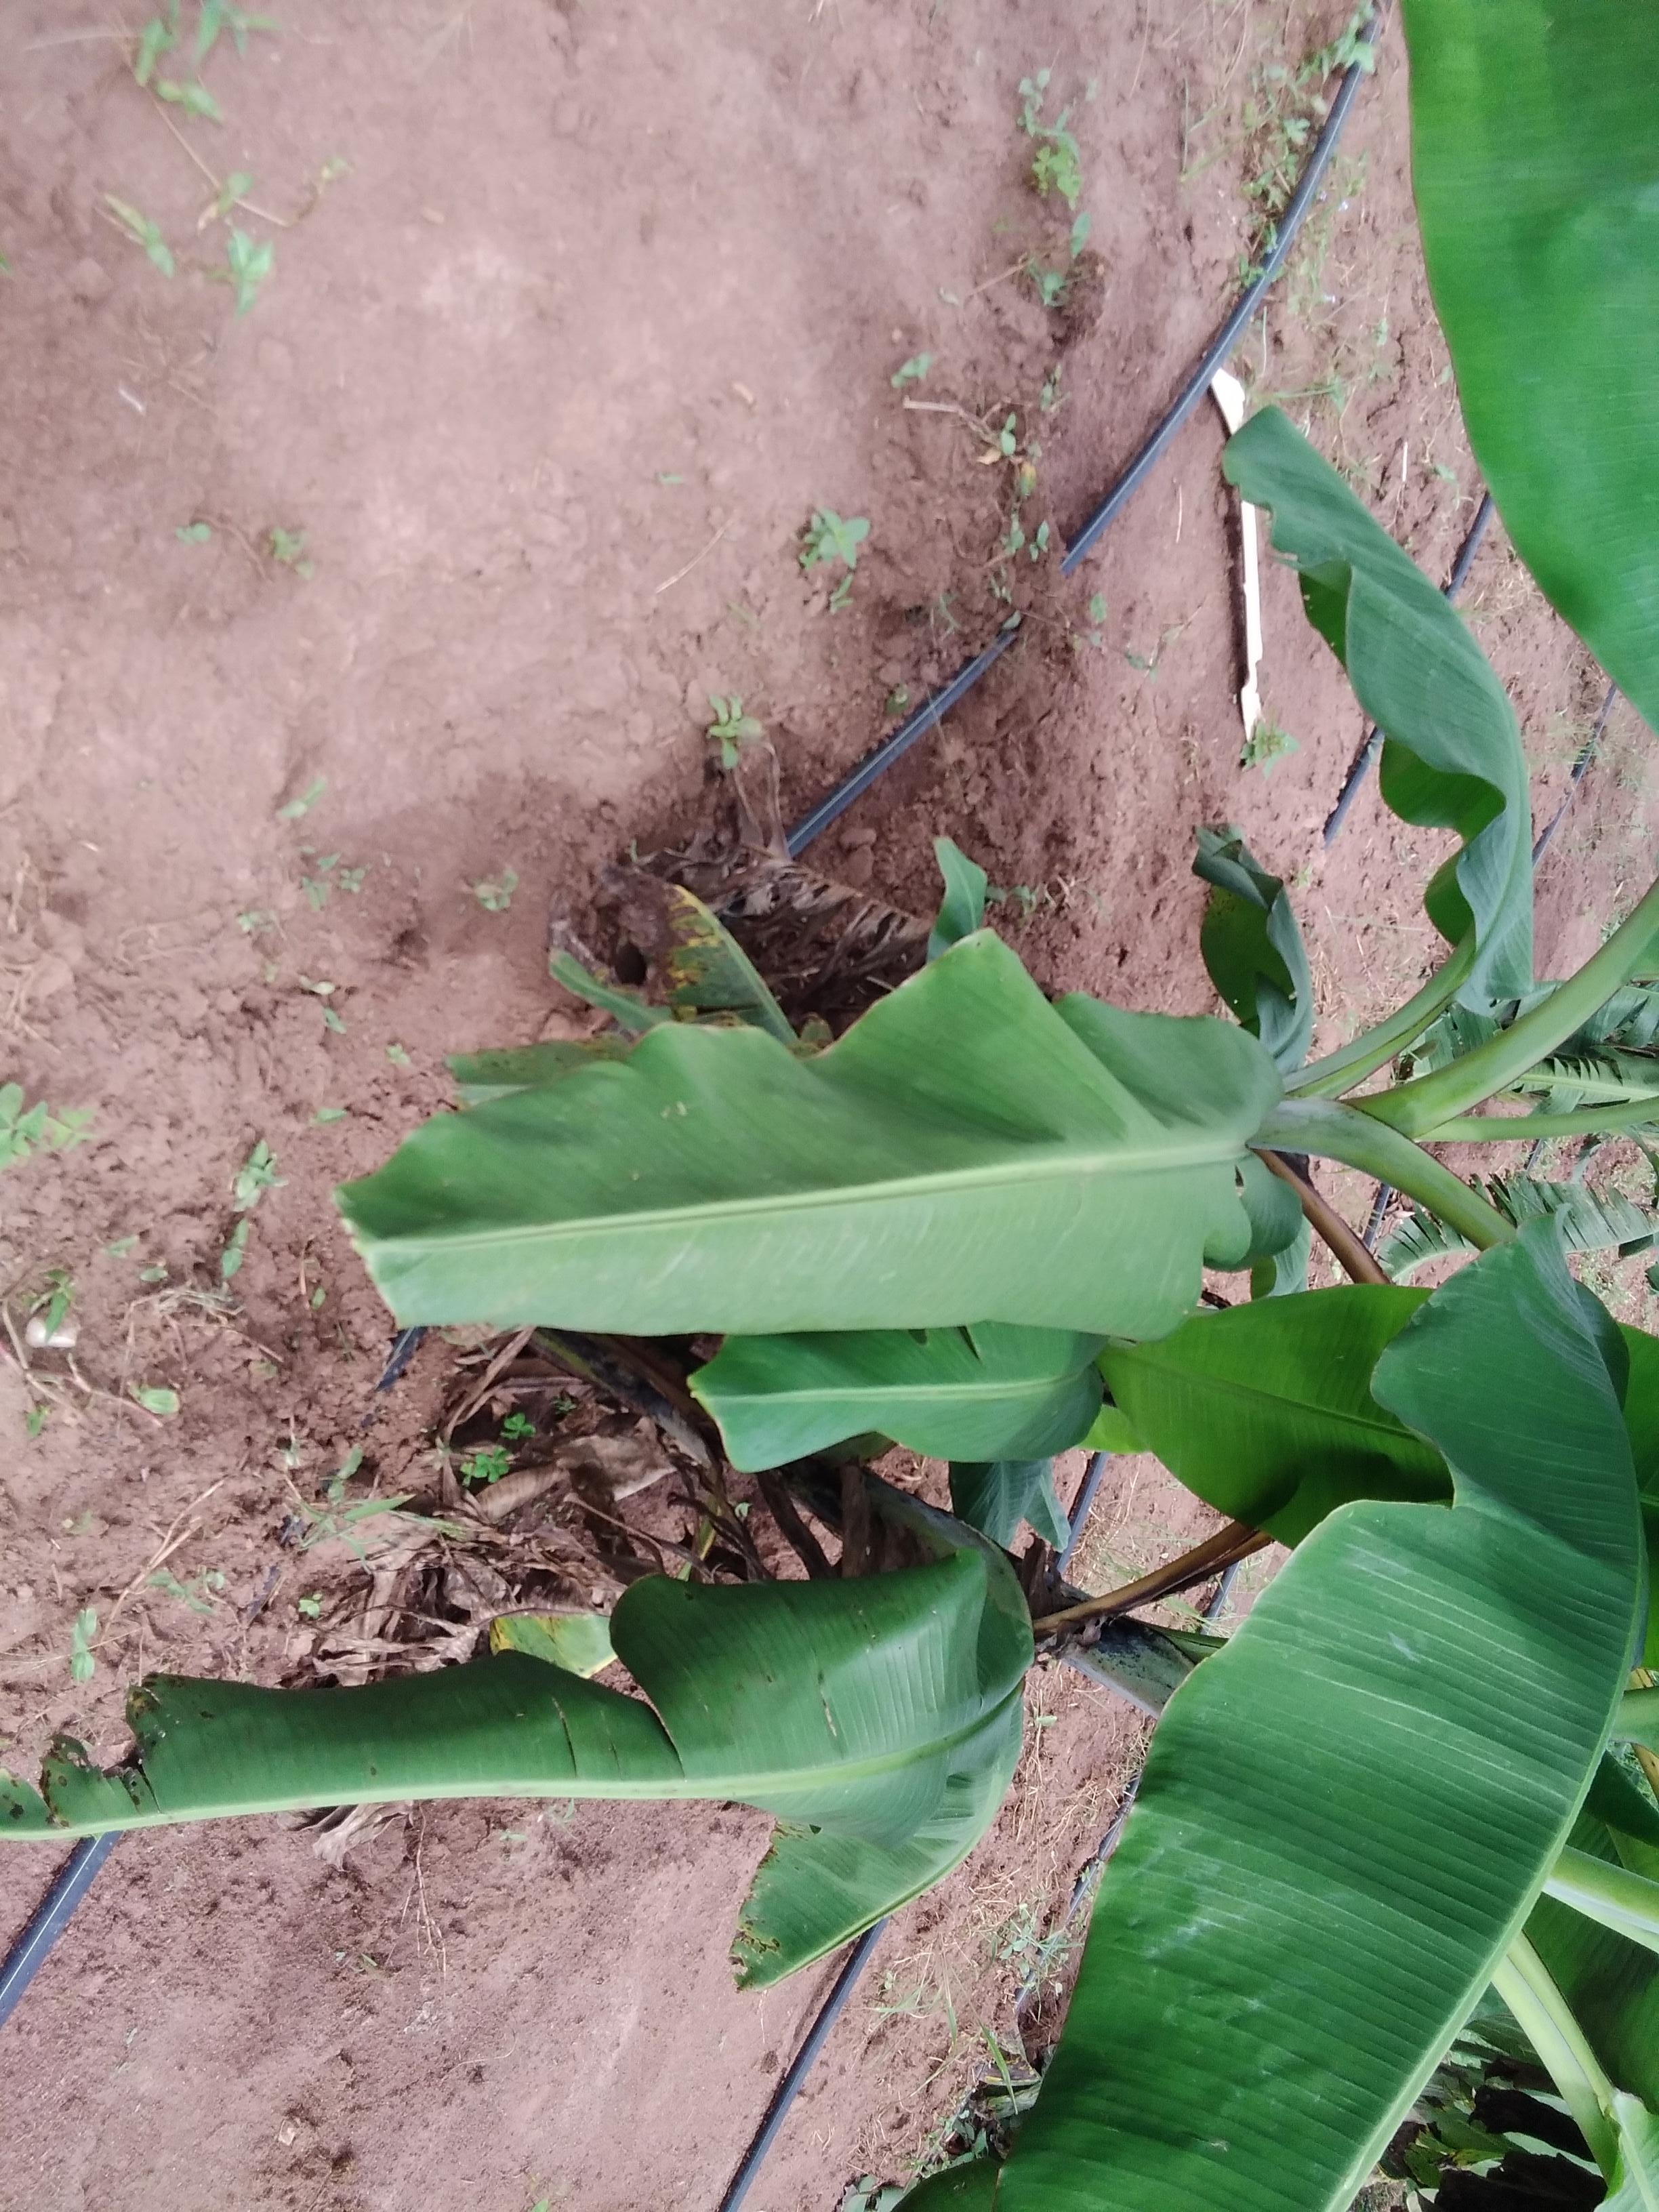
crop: banana
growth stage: vegetative
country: Uganda
